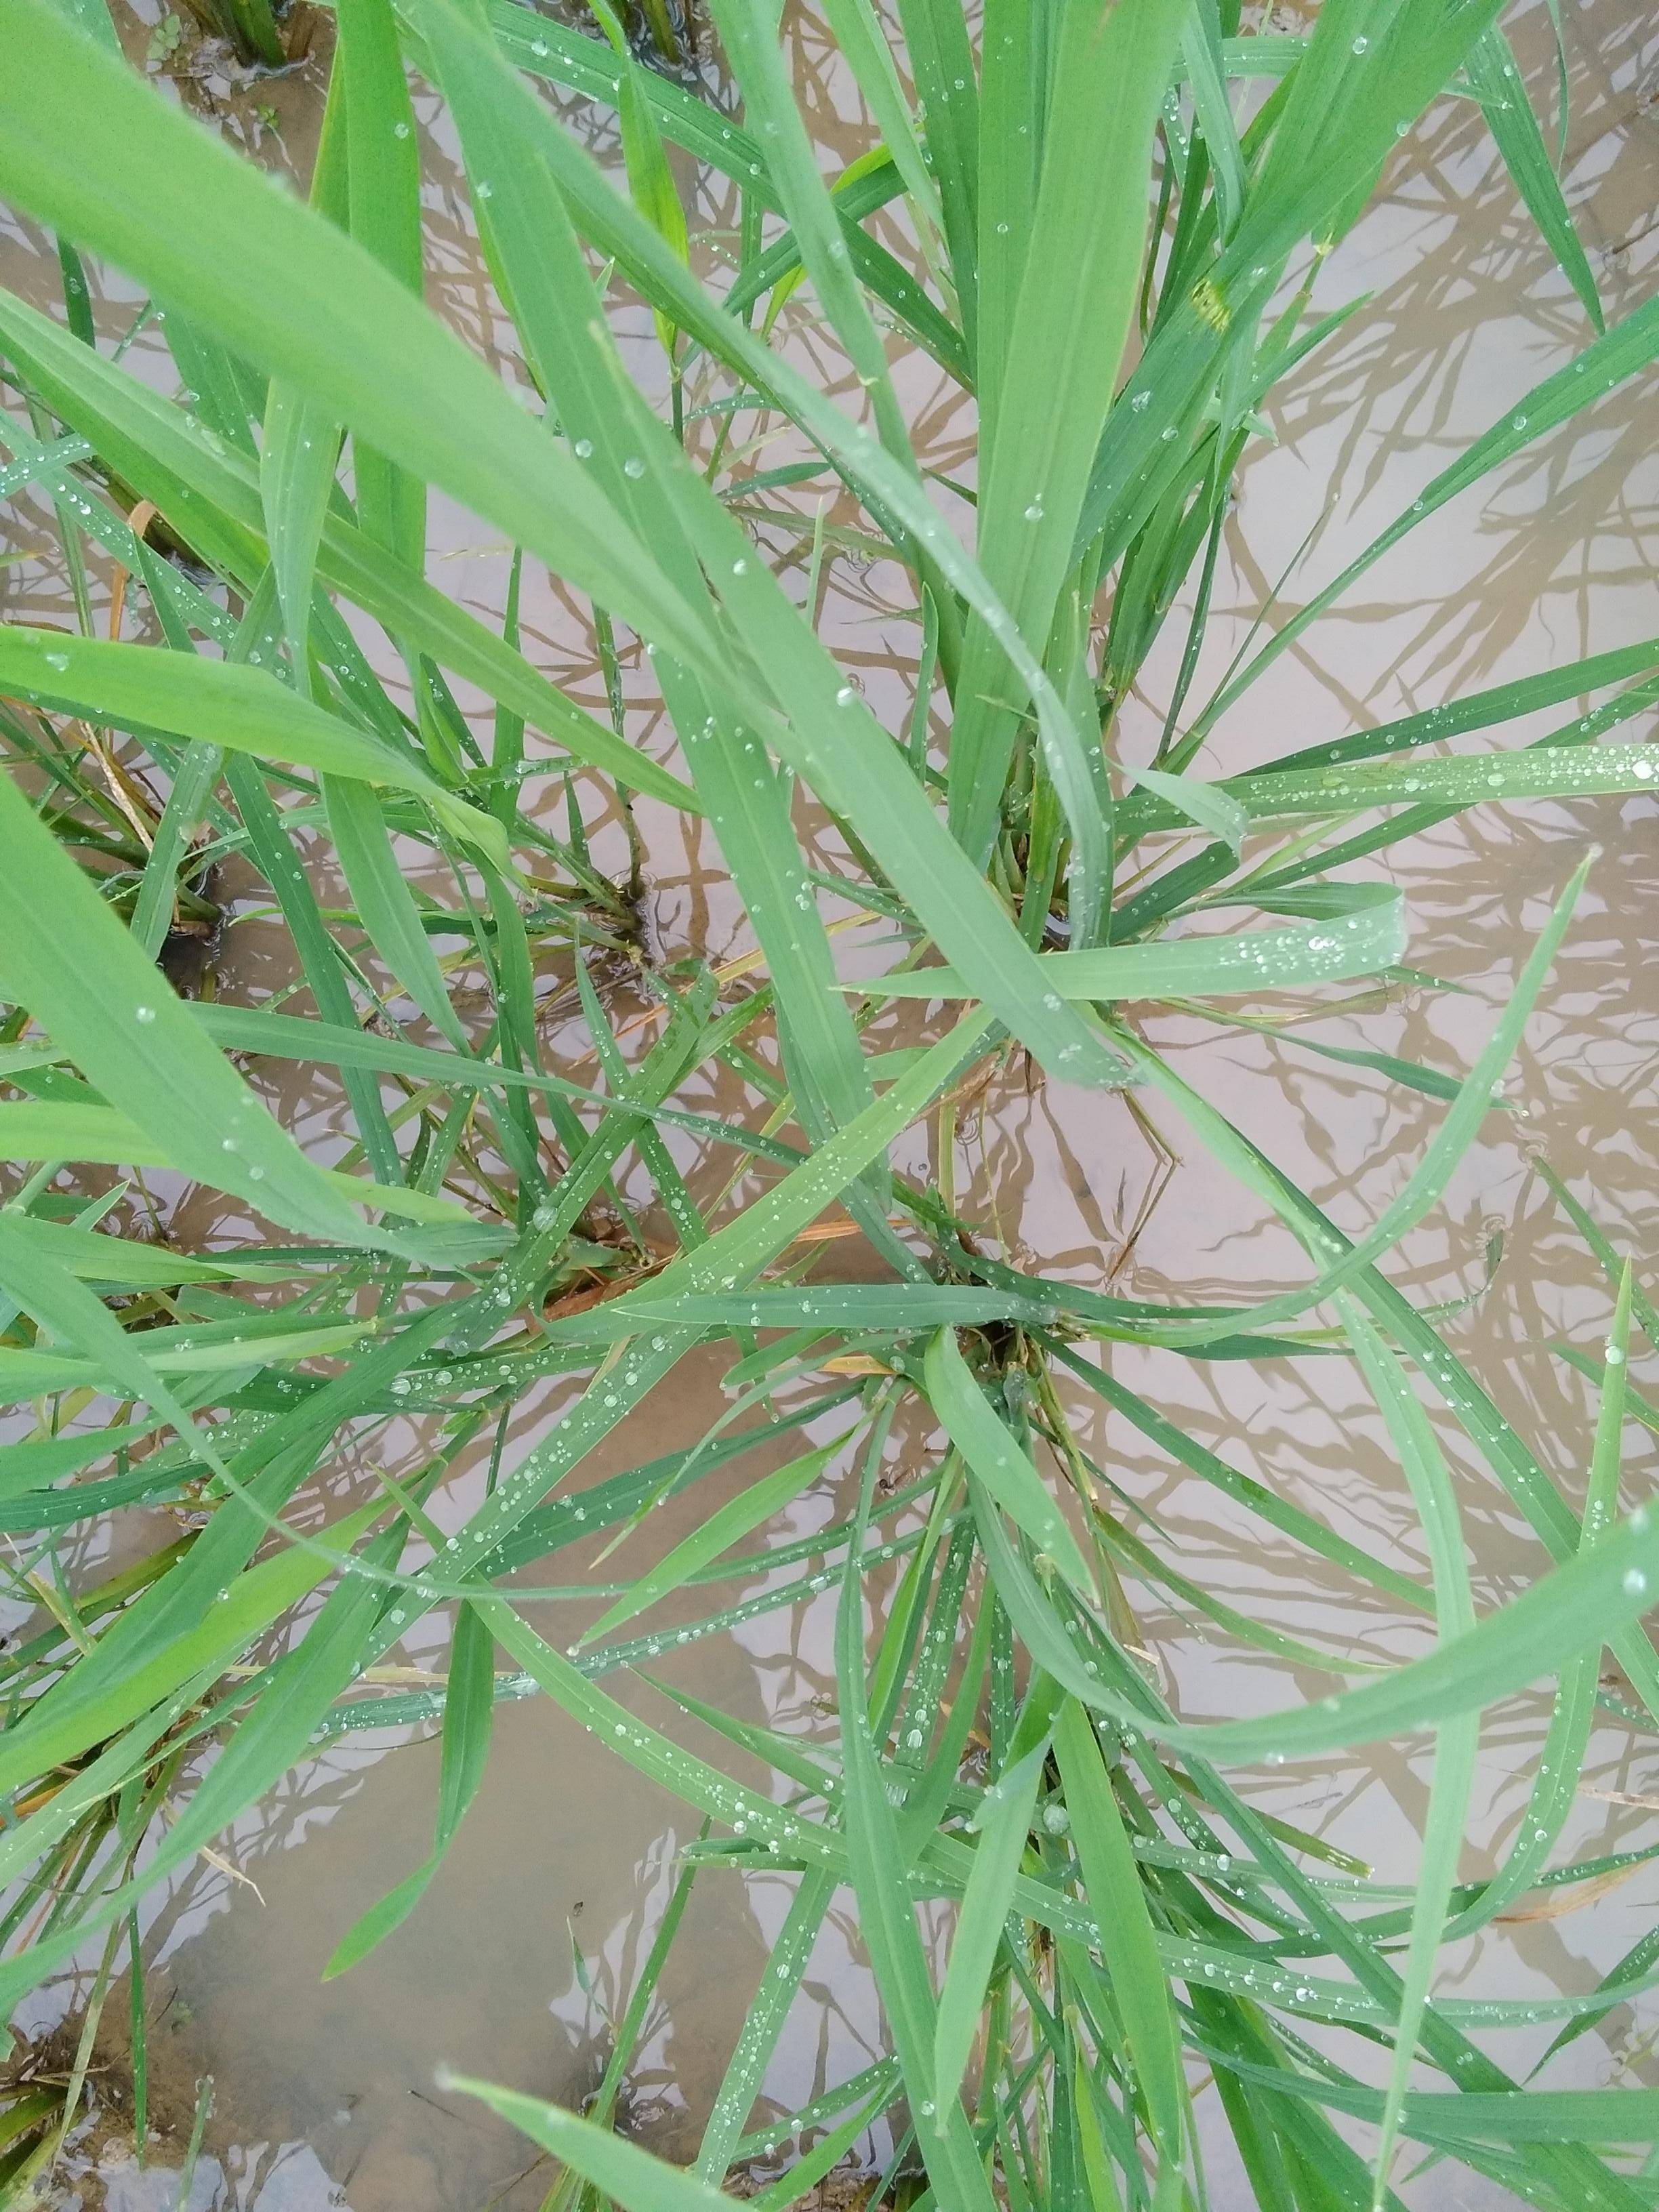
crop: rice
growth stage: elongation stem
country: Nigeria
